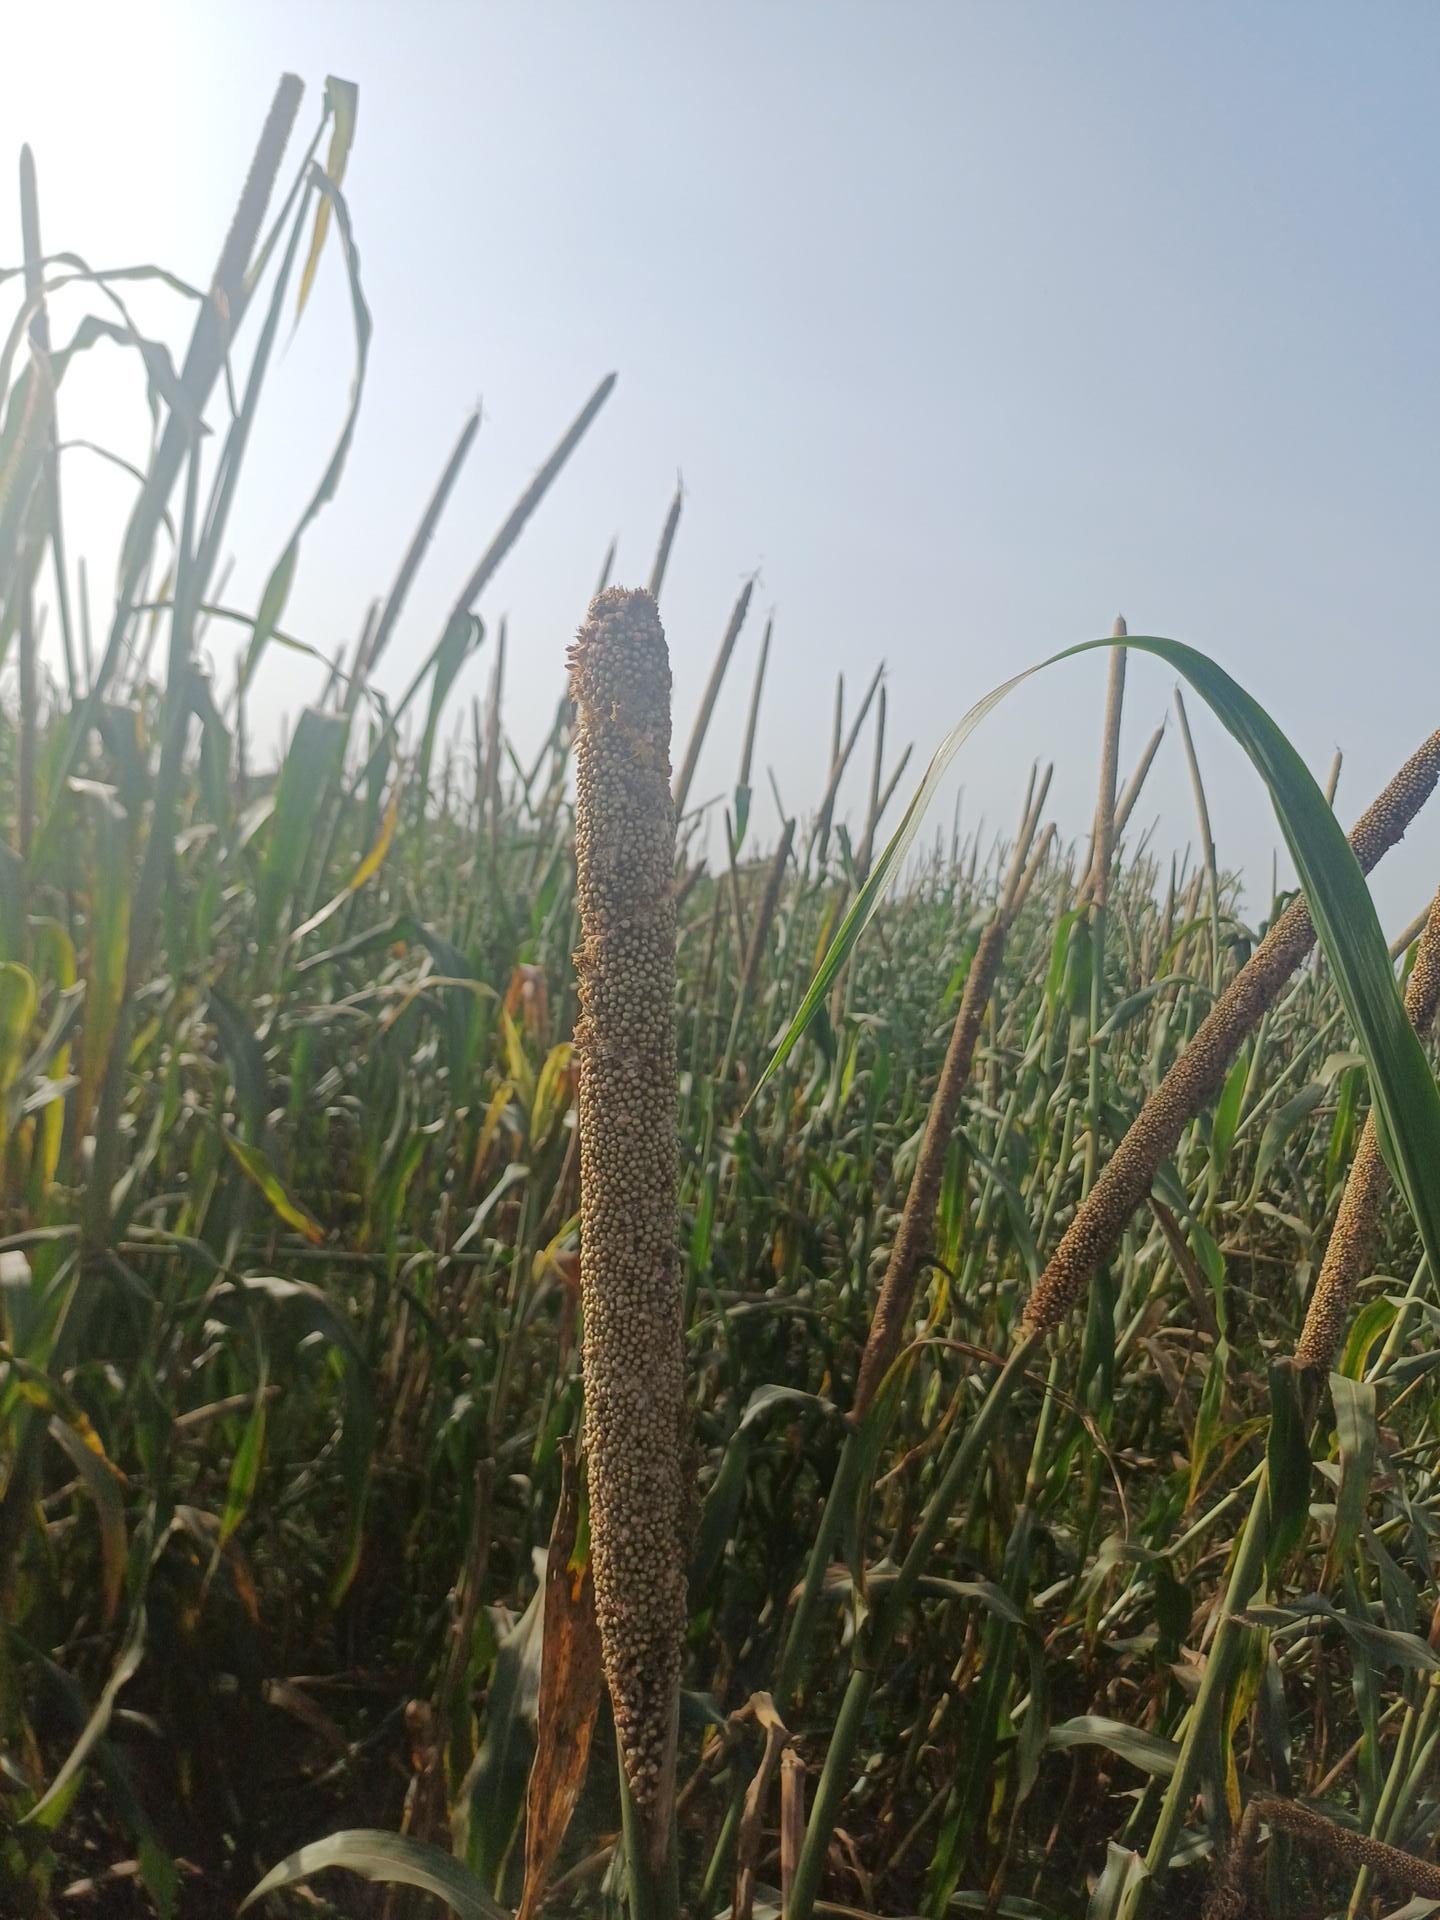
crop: pearl millet
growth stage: filling grain
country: Senegal
